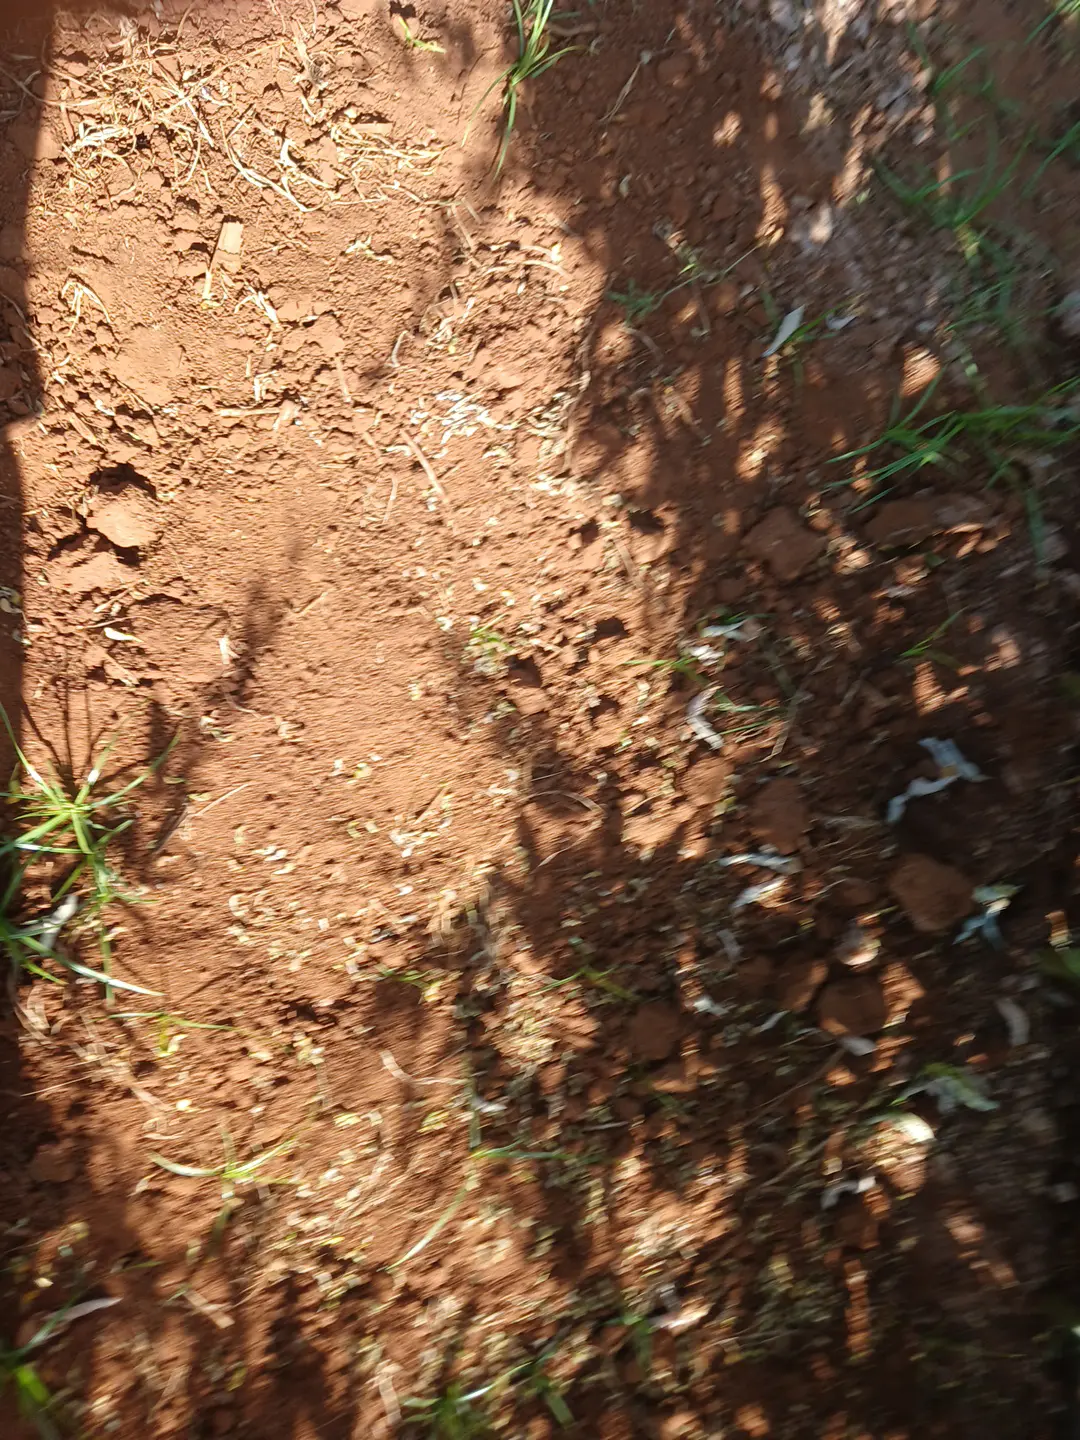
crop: pigeonpea
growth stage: development pod
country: Kenya
